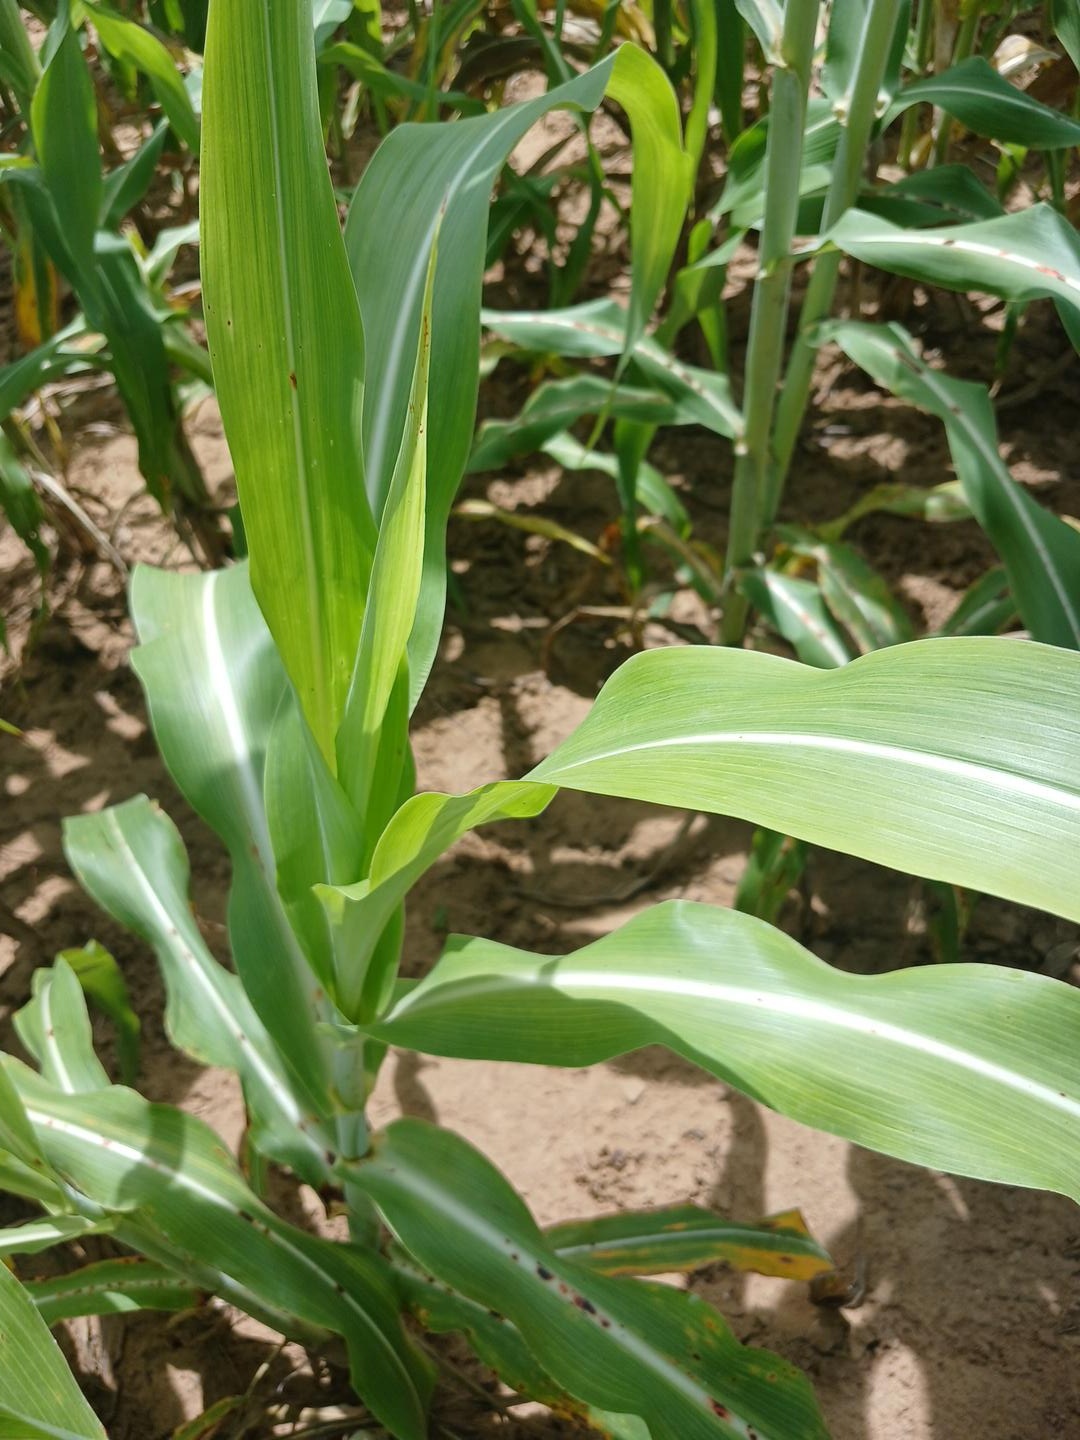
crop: sorghum
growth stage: vegetative
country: Senegal
